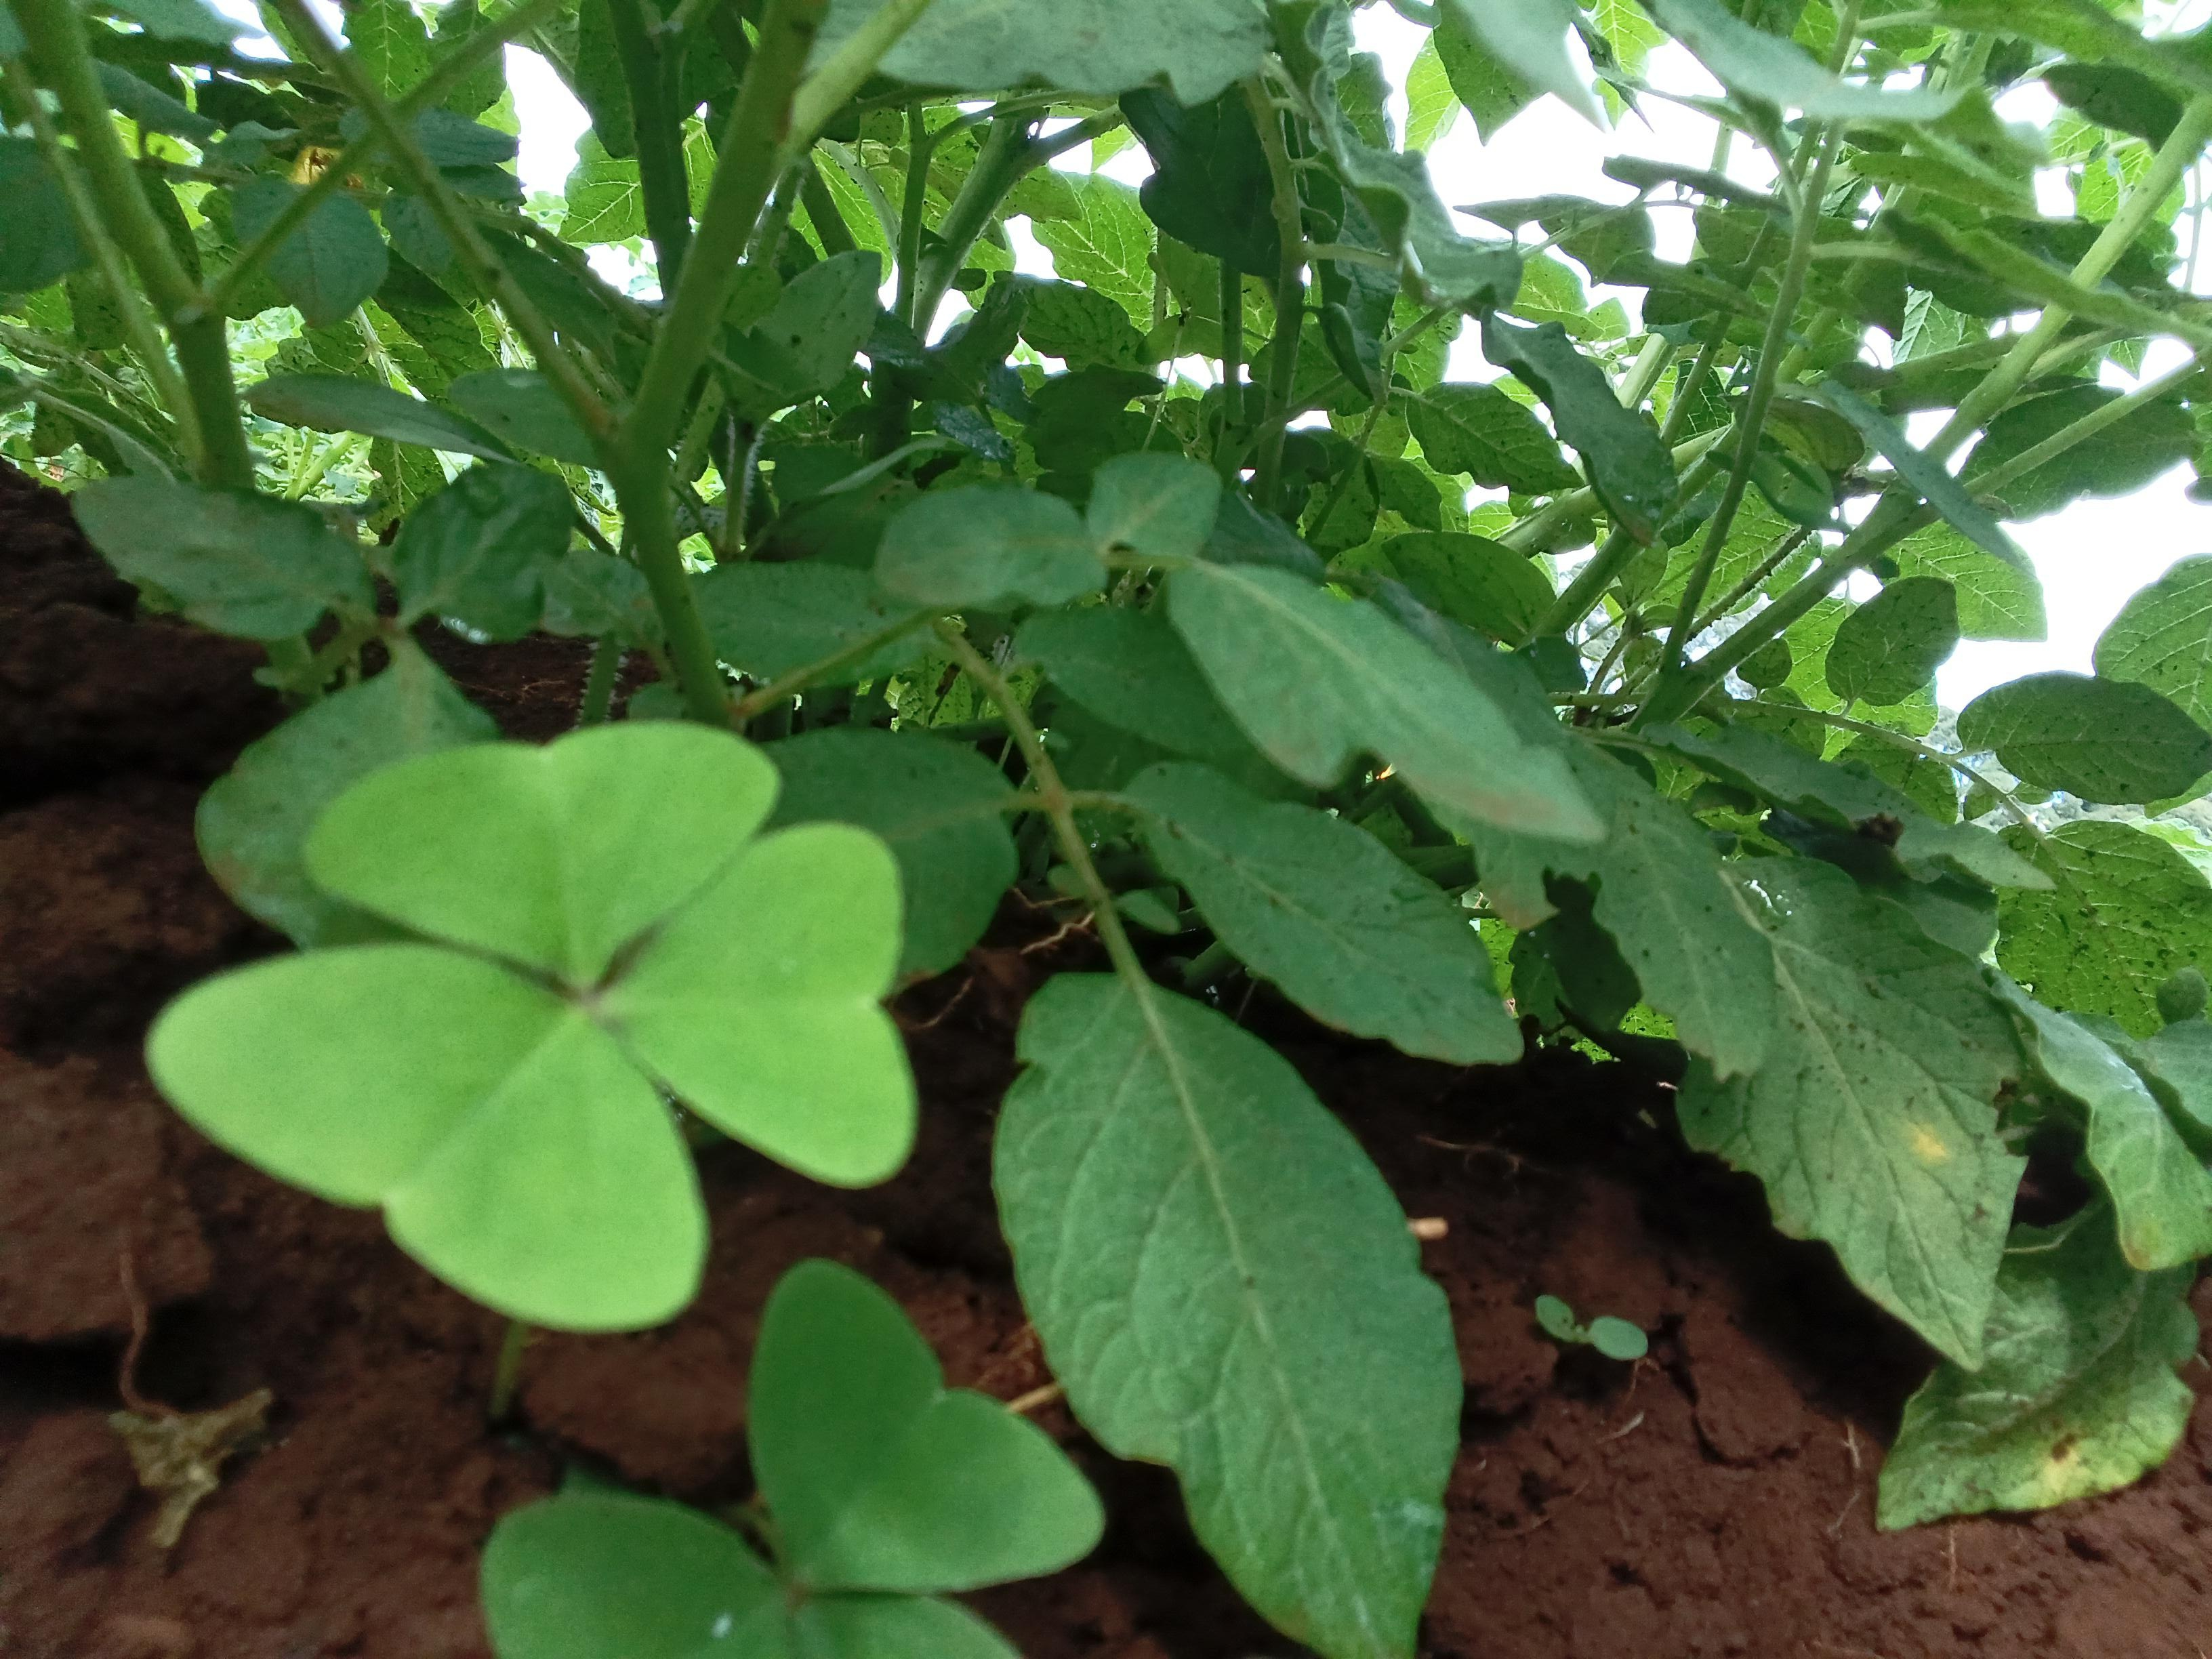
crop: potato
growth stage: flowering
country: Kenya
